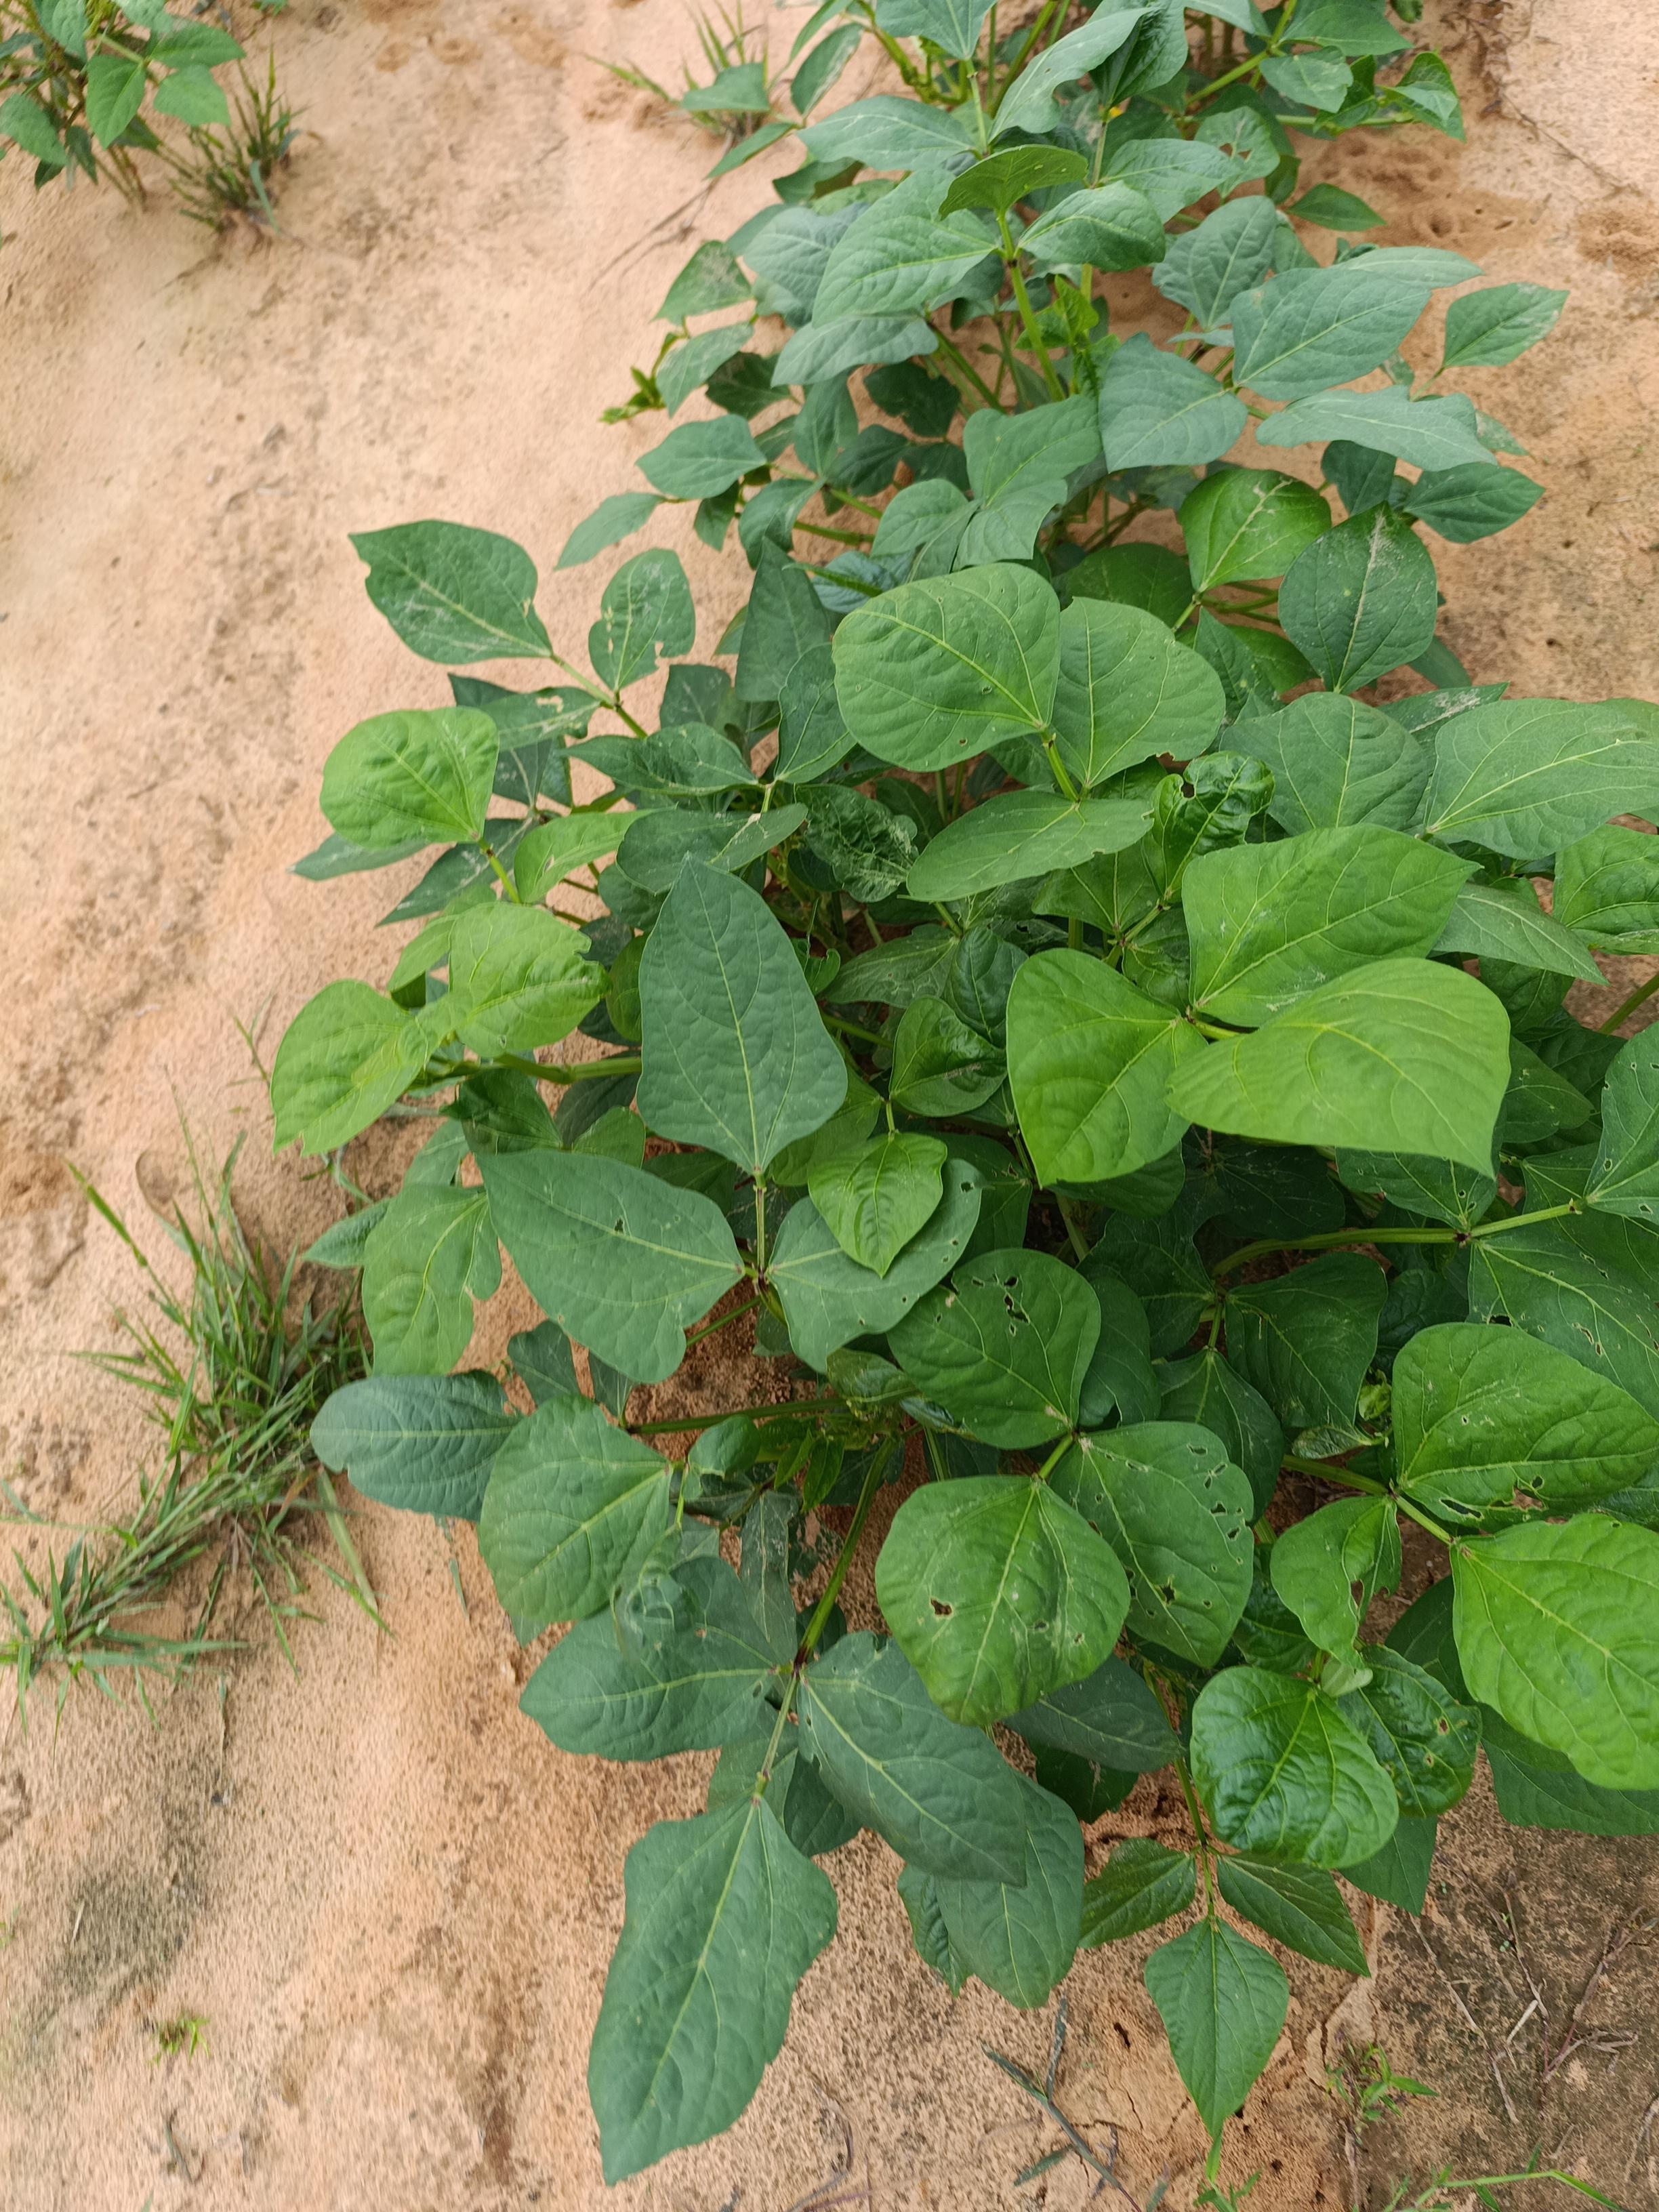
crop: cowpea
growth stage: emergence
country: Nigeria
